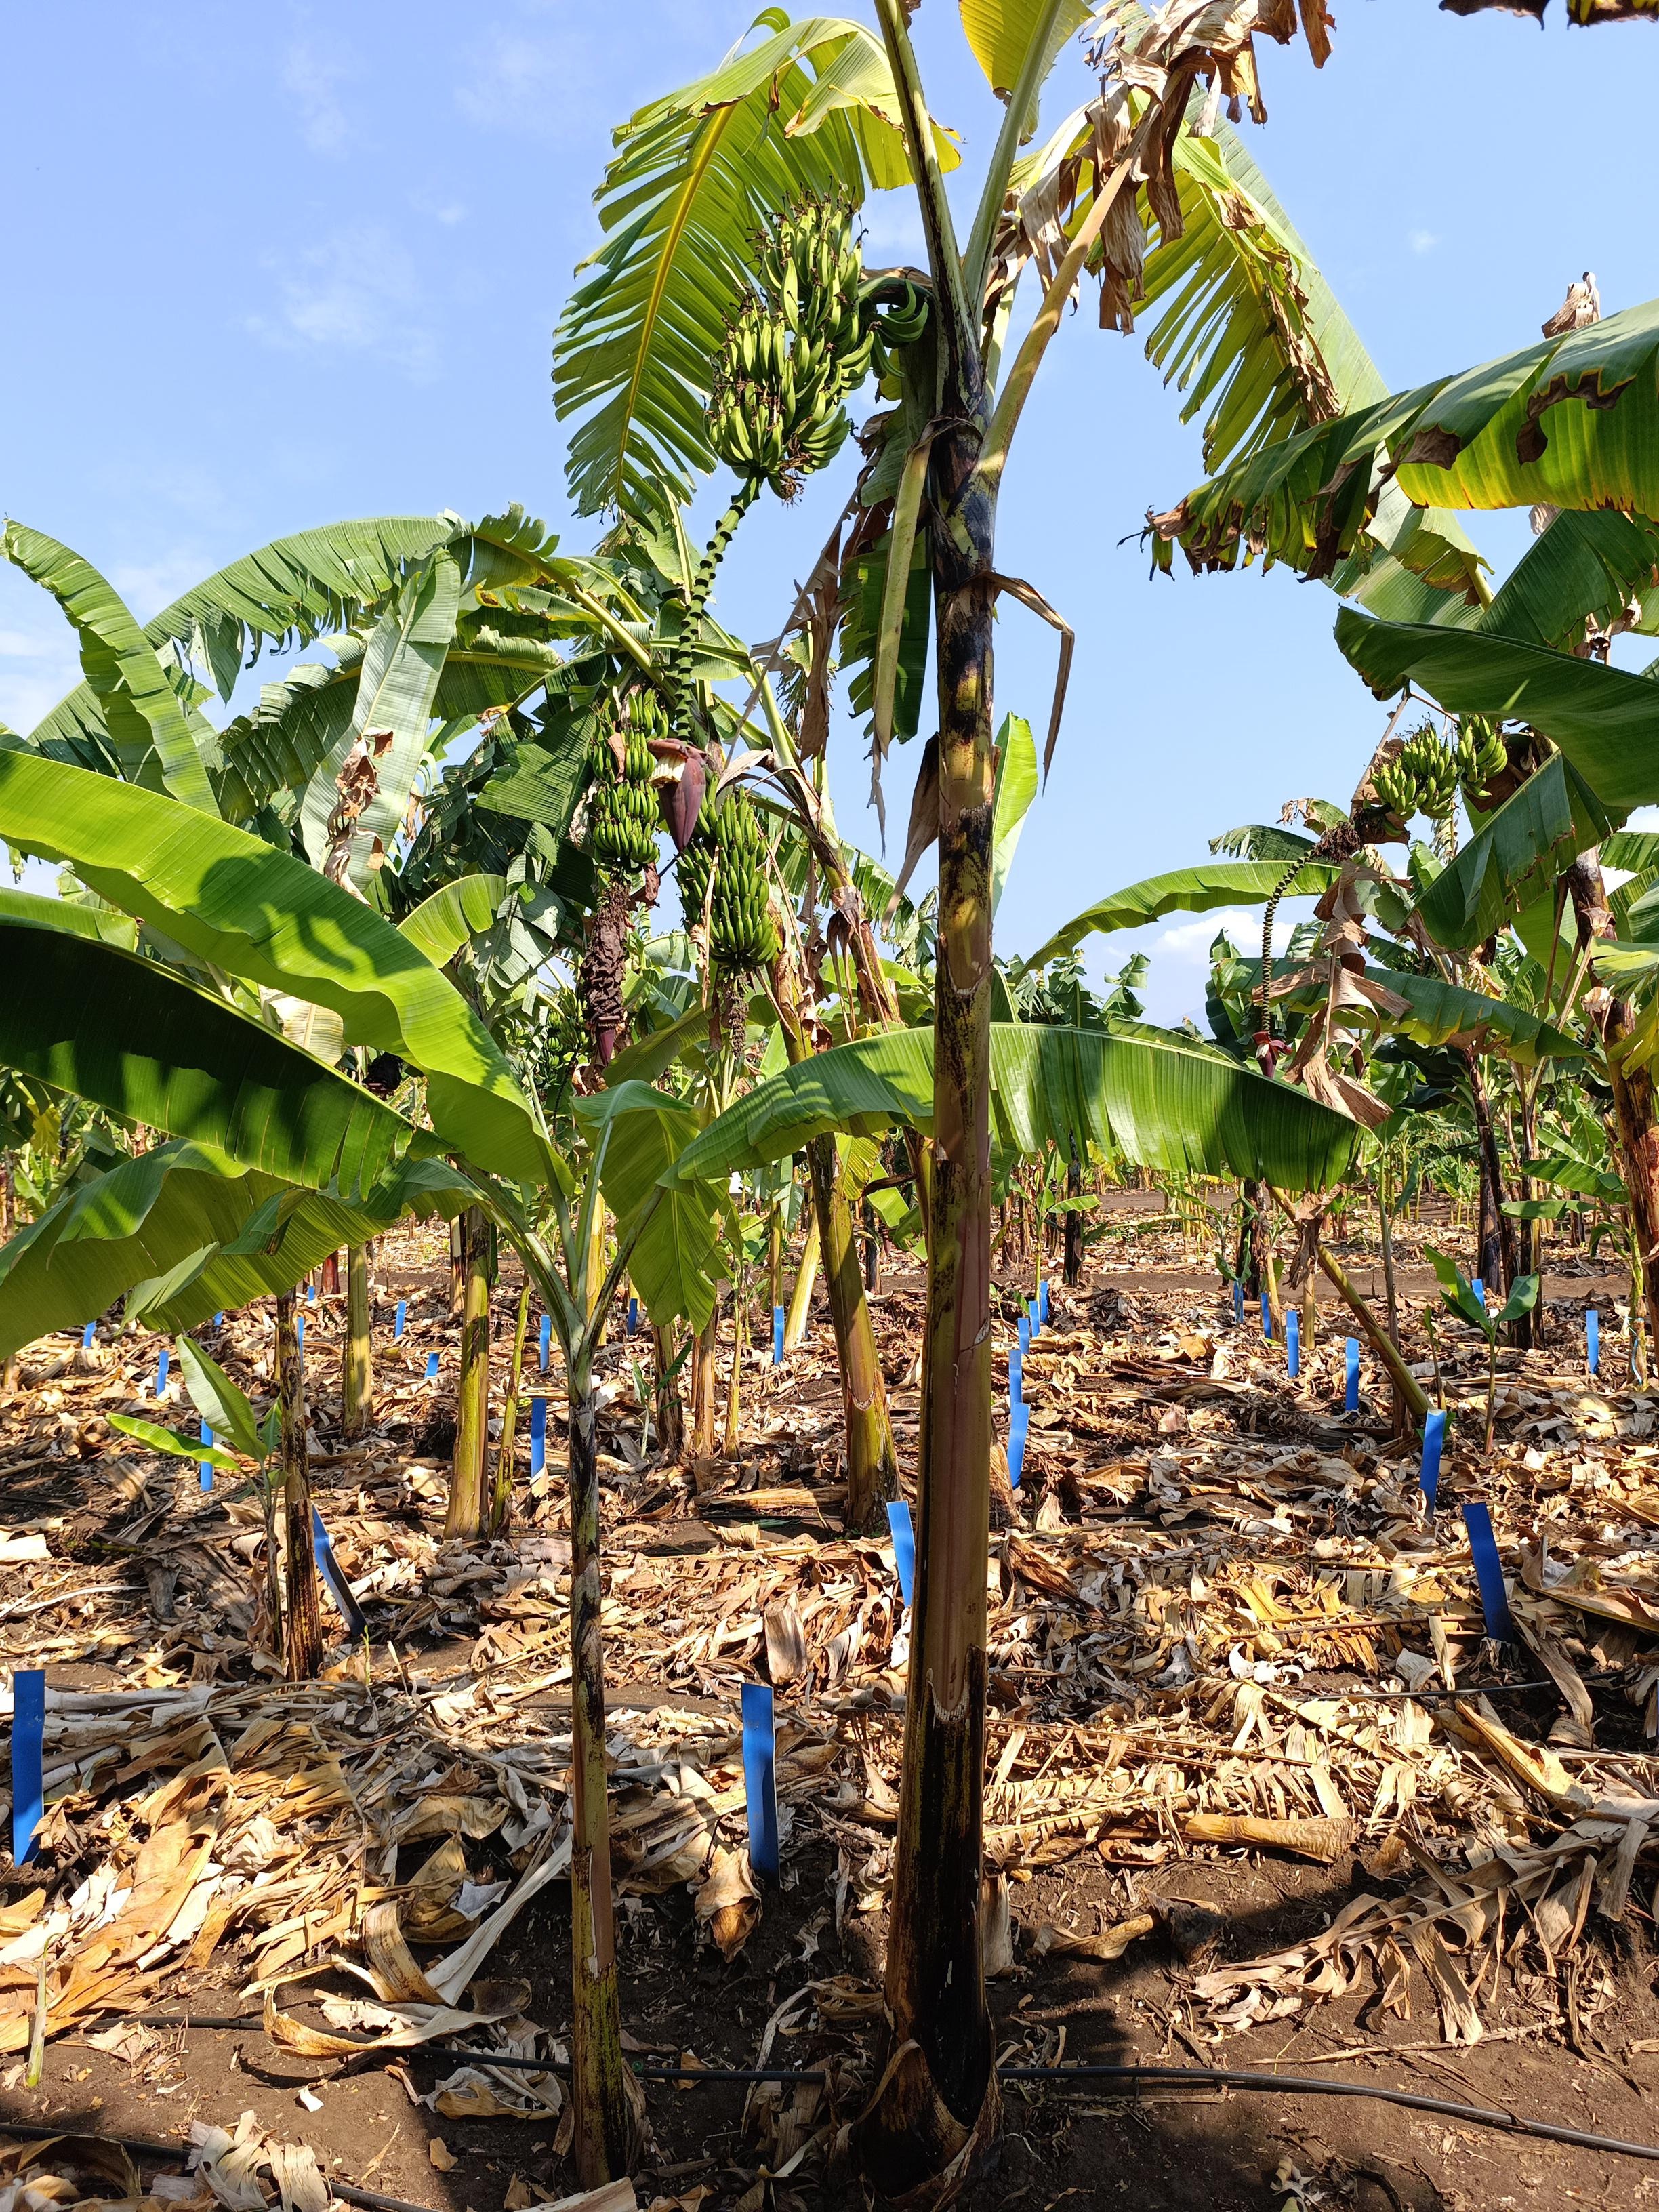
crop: banana
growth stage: development fruit
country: Tanzania
